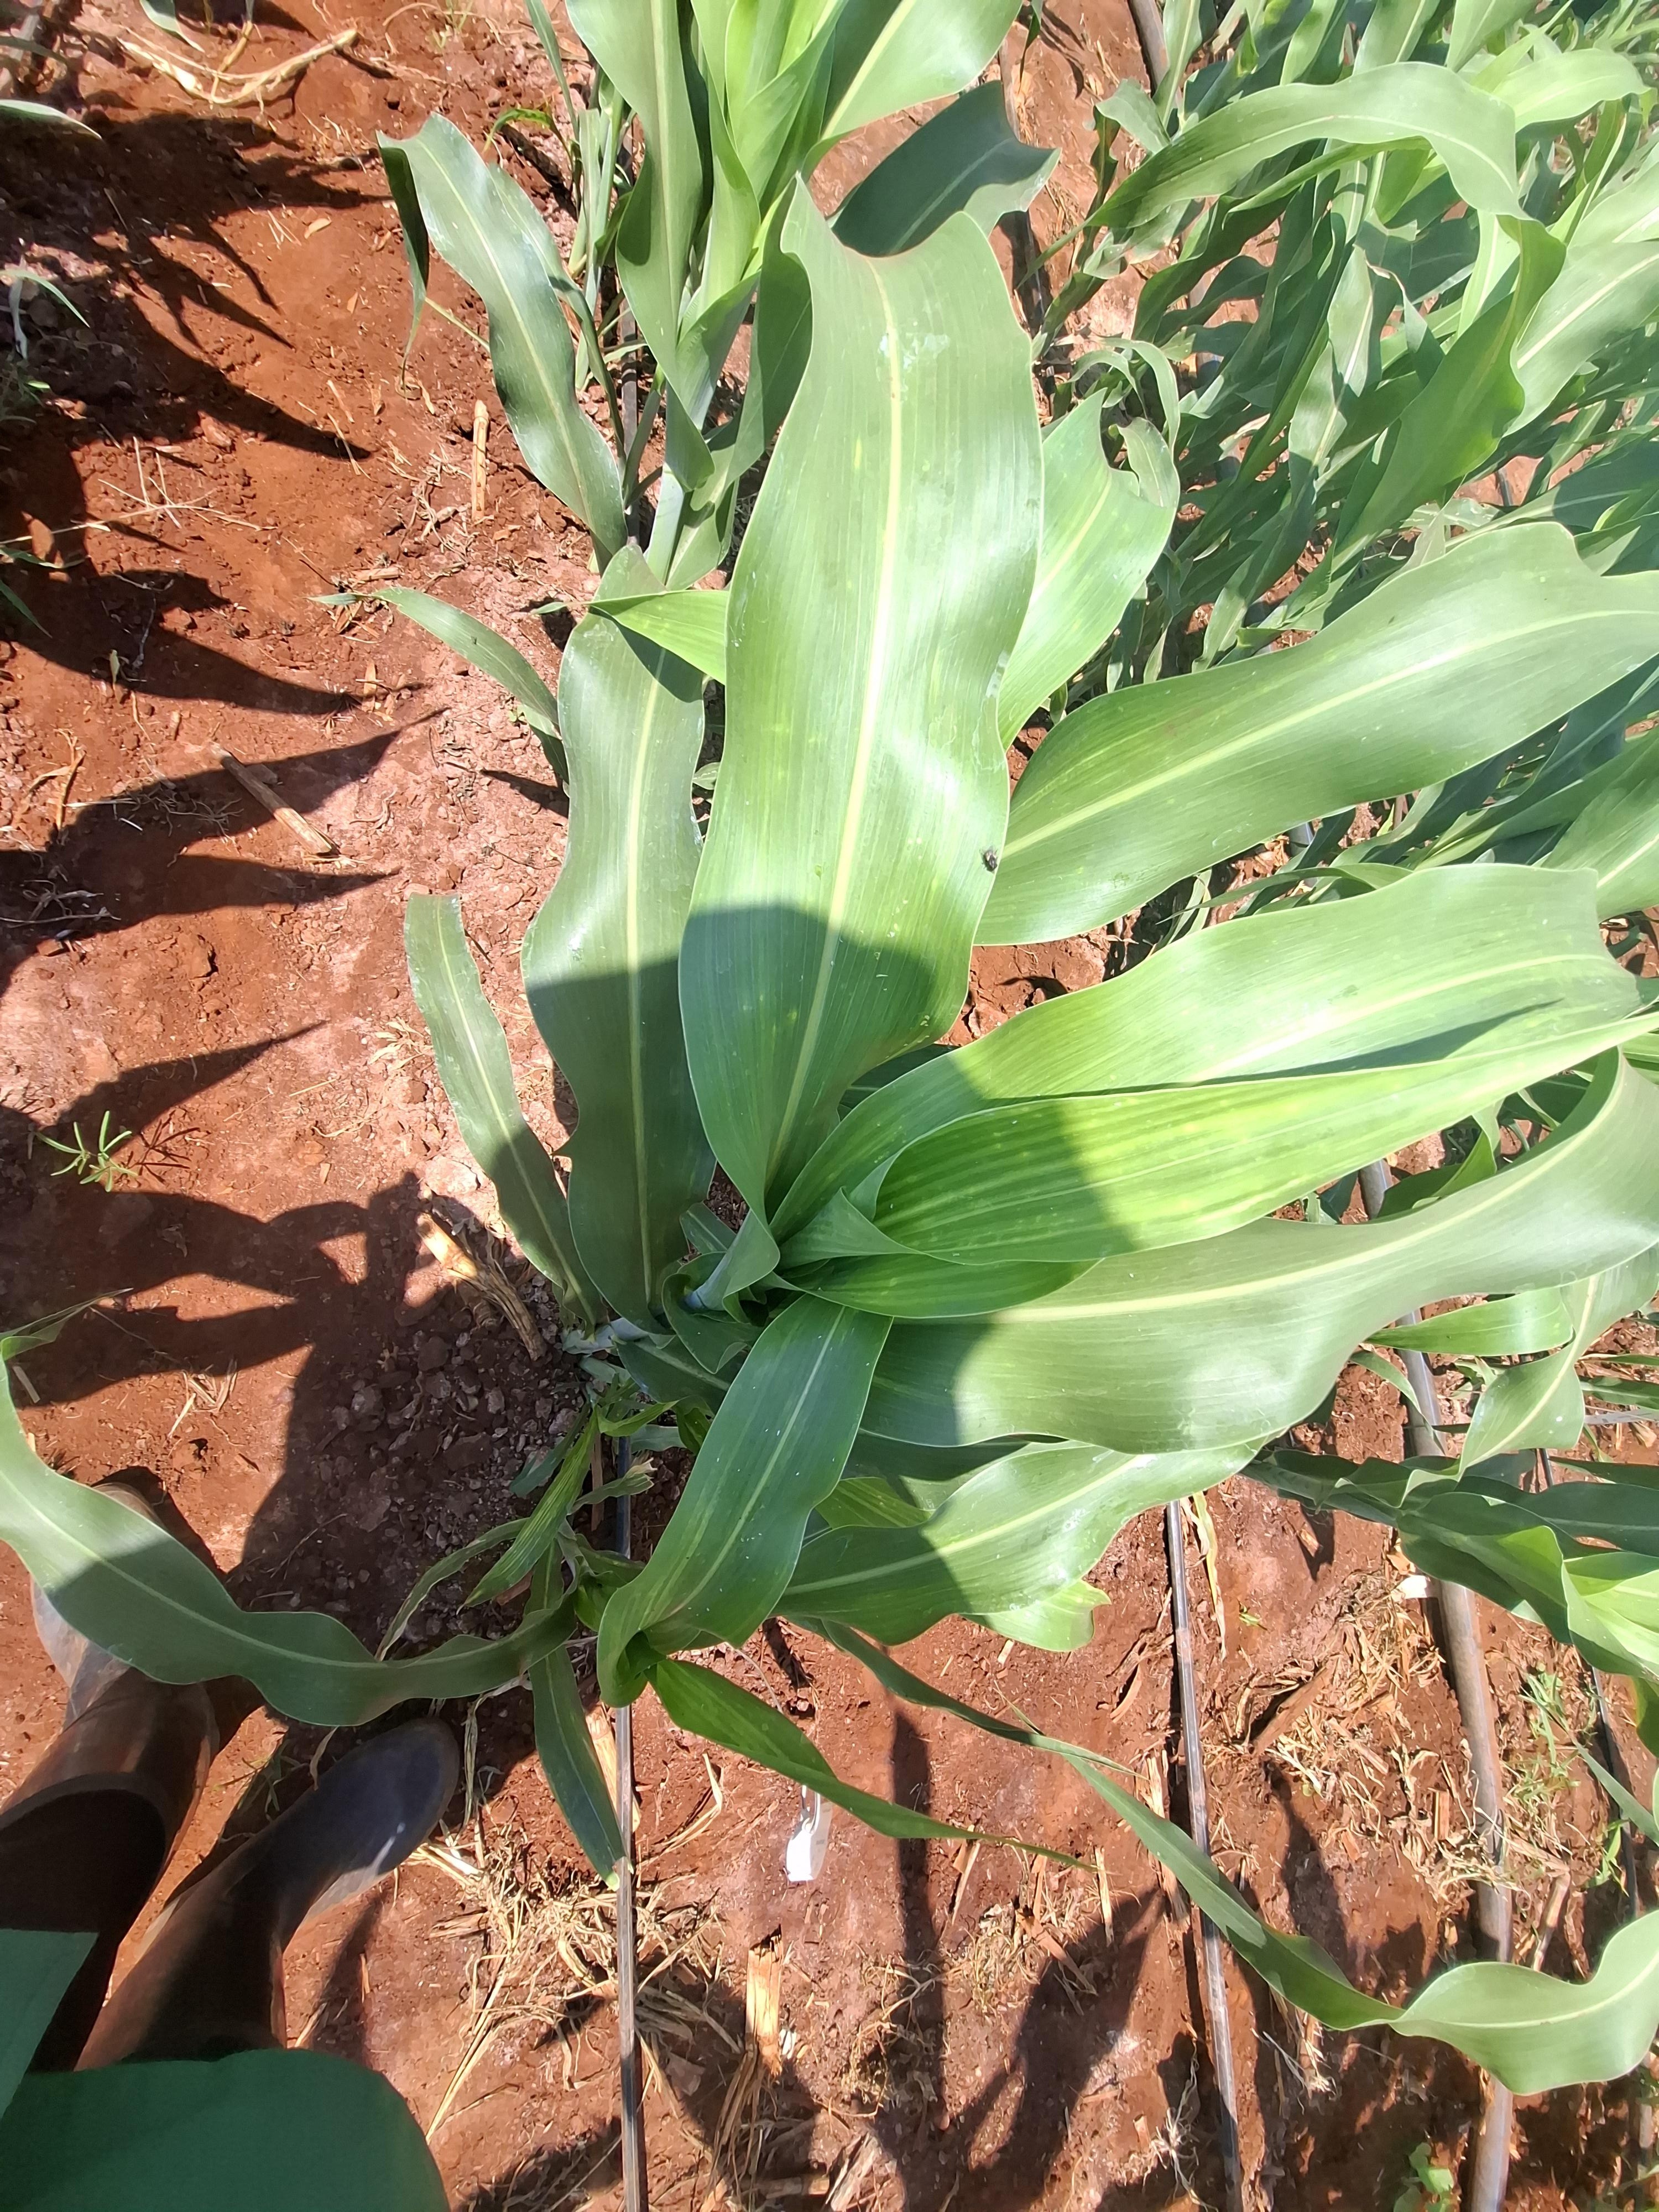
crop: sorghum
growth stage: vegetative
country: Kenya
